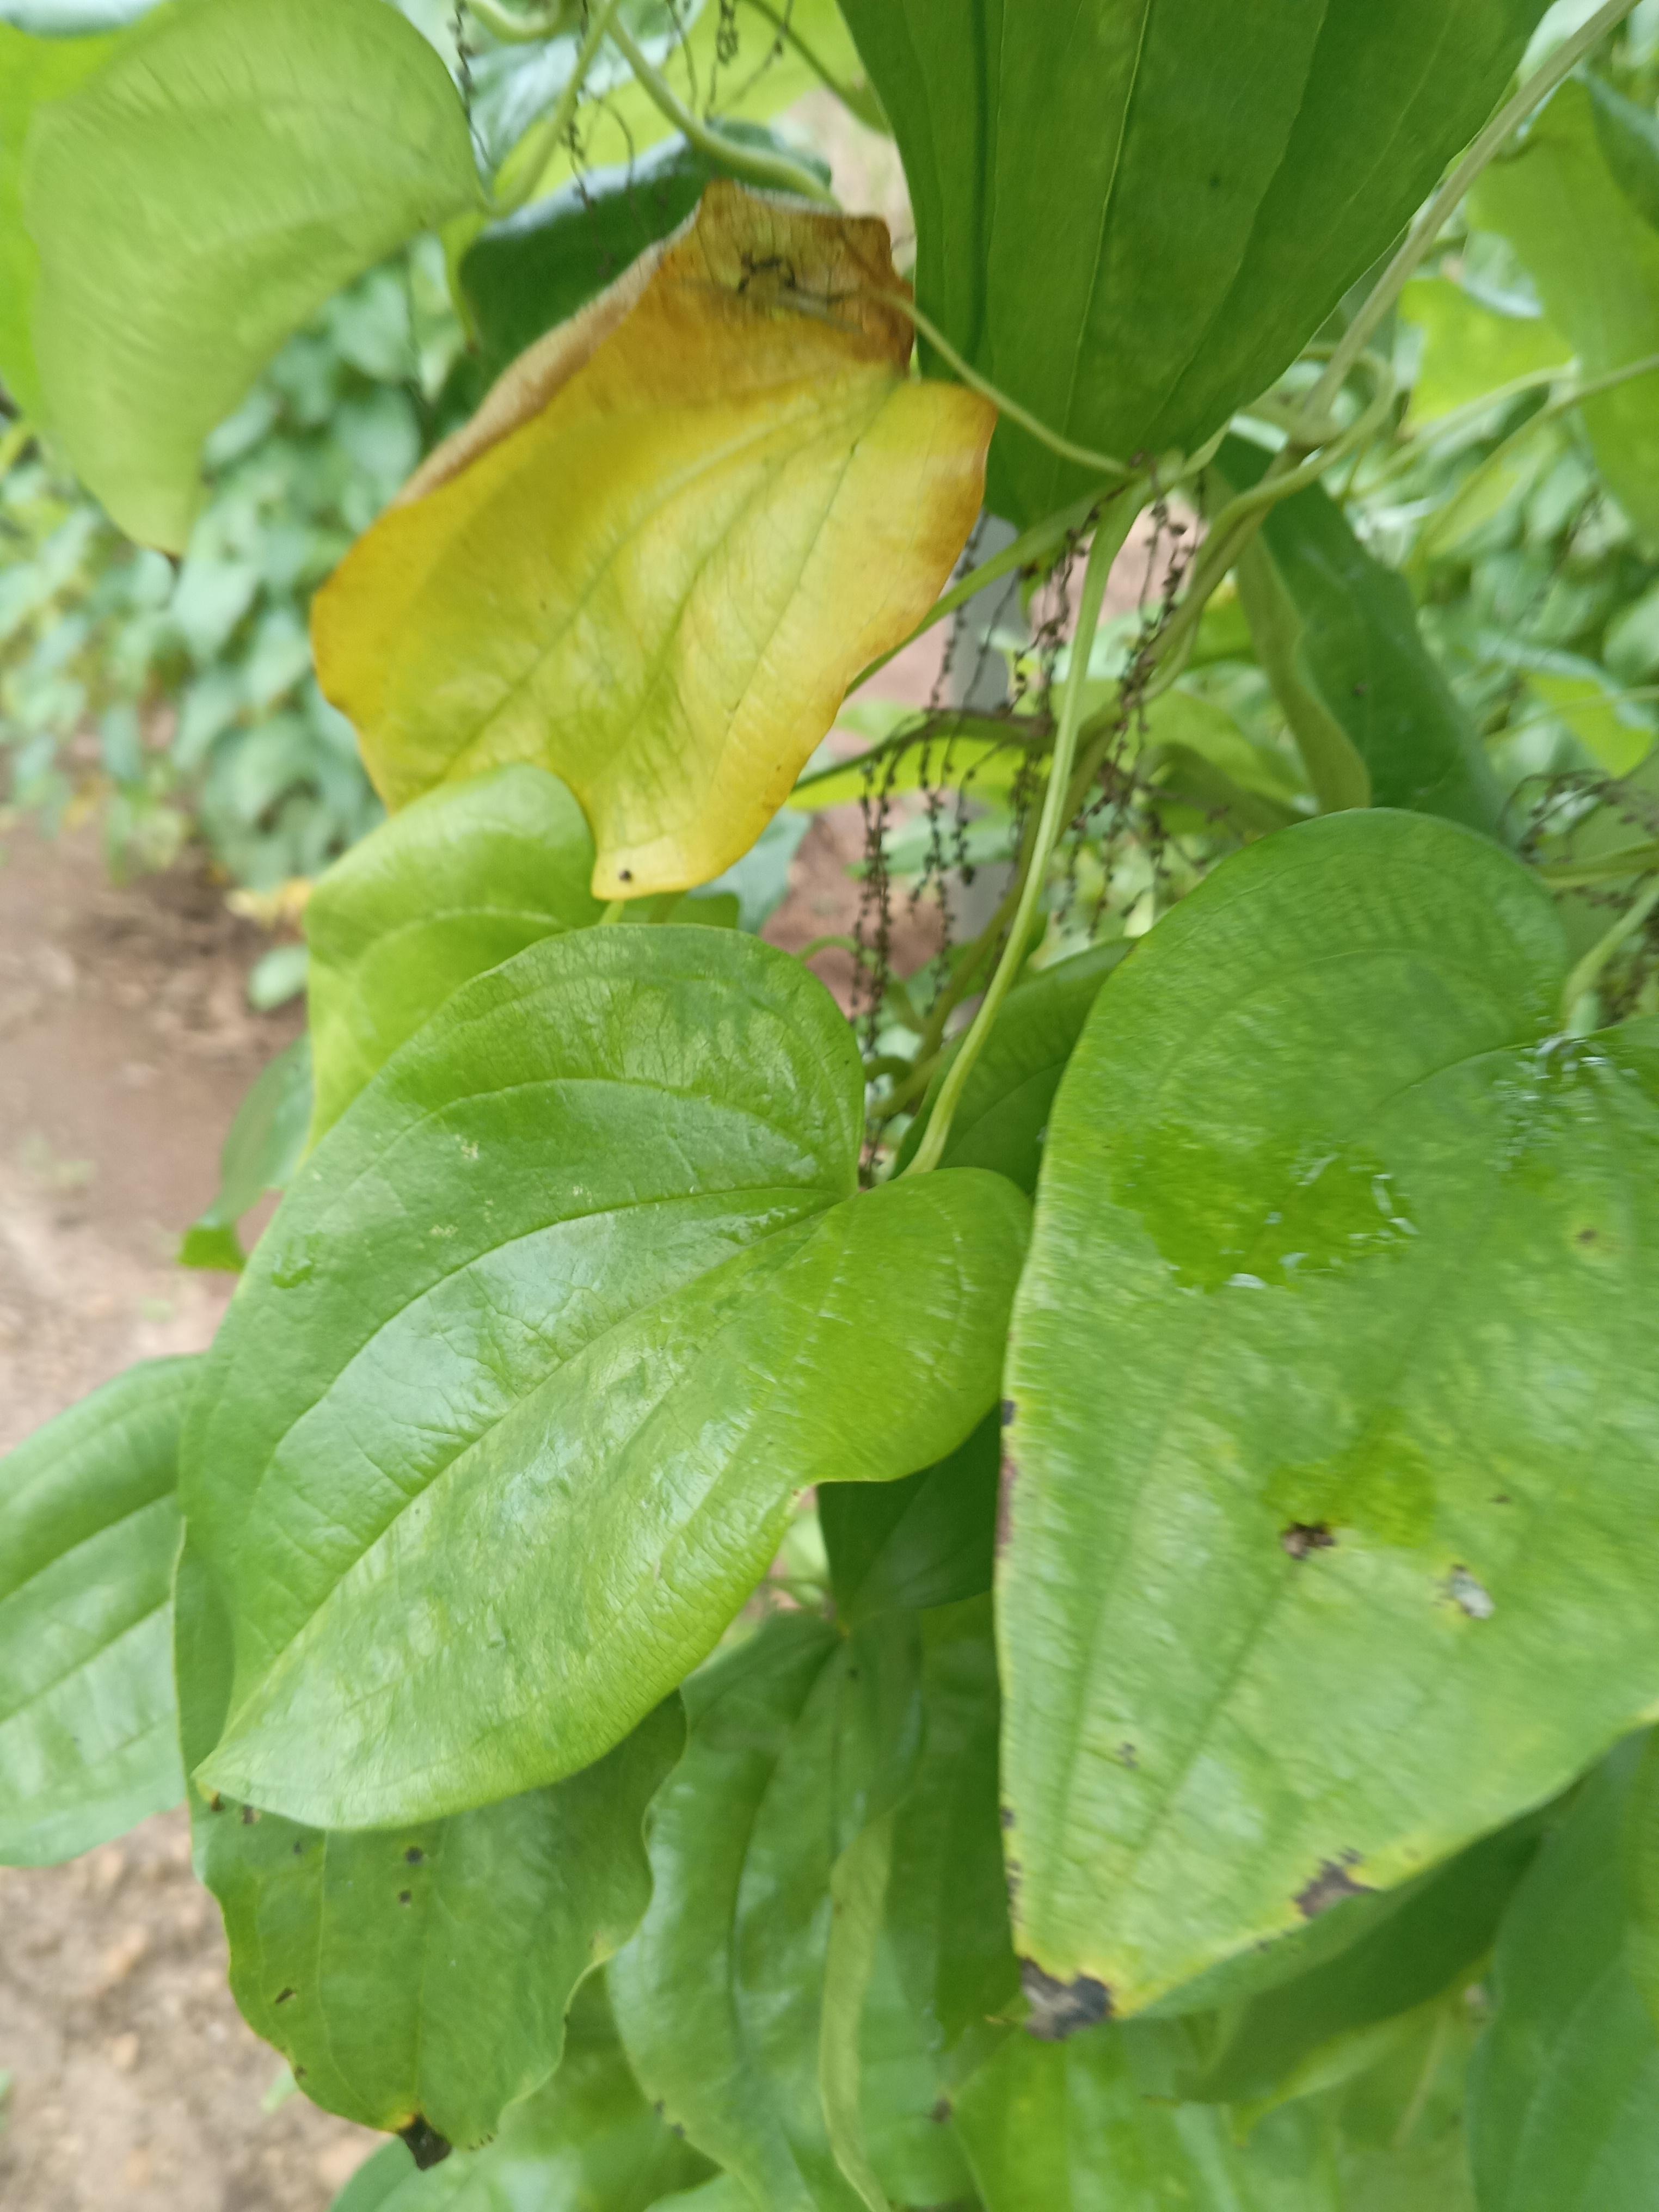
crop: yam
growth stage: vegetative
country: Nigeria
